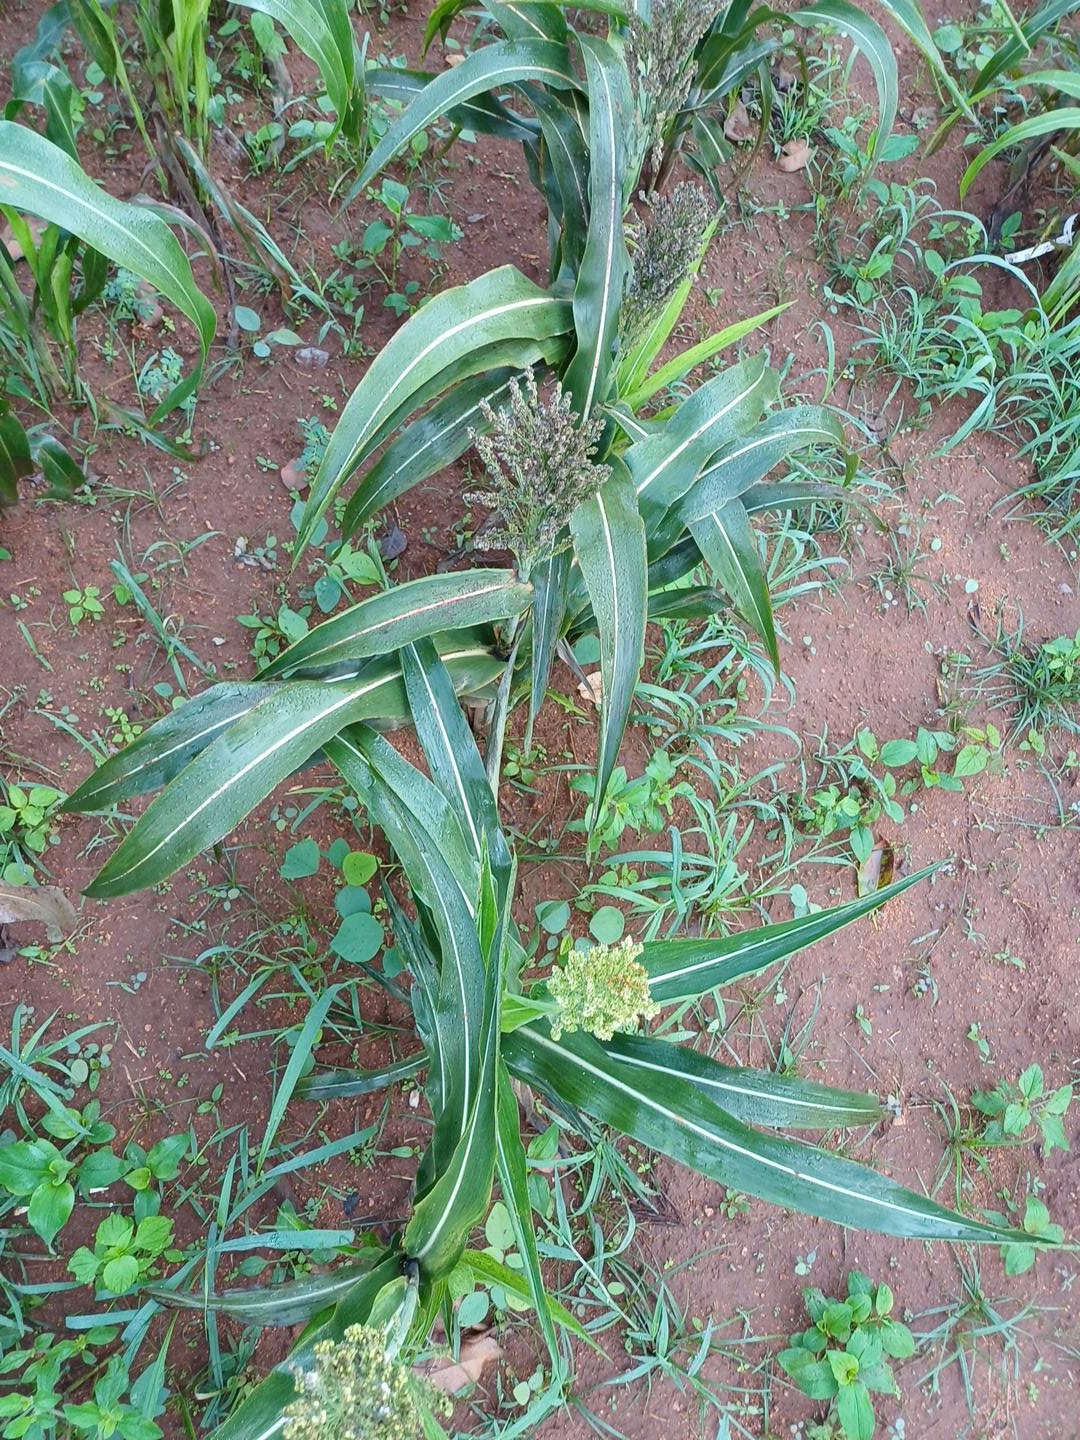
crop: sorghum
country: Kenya
